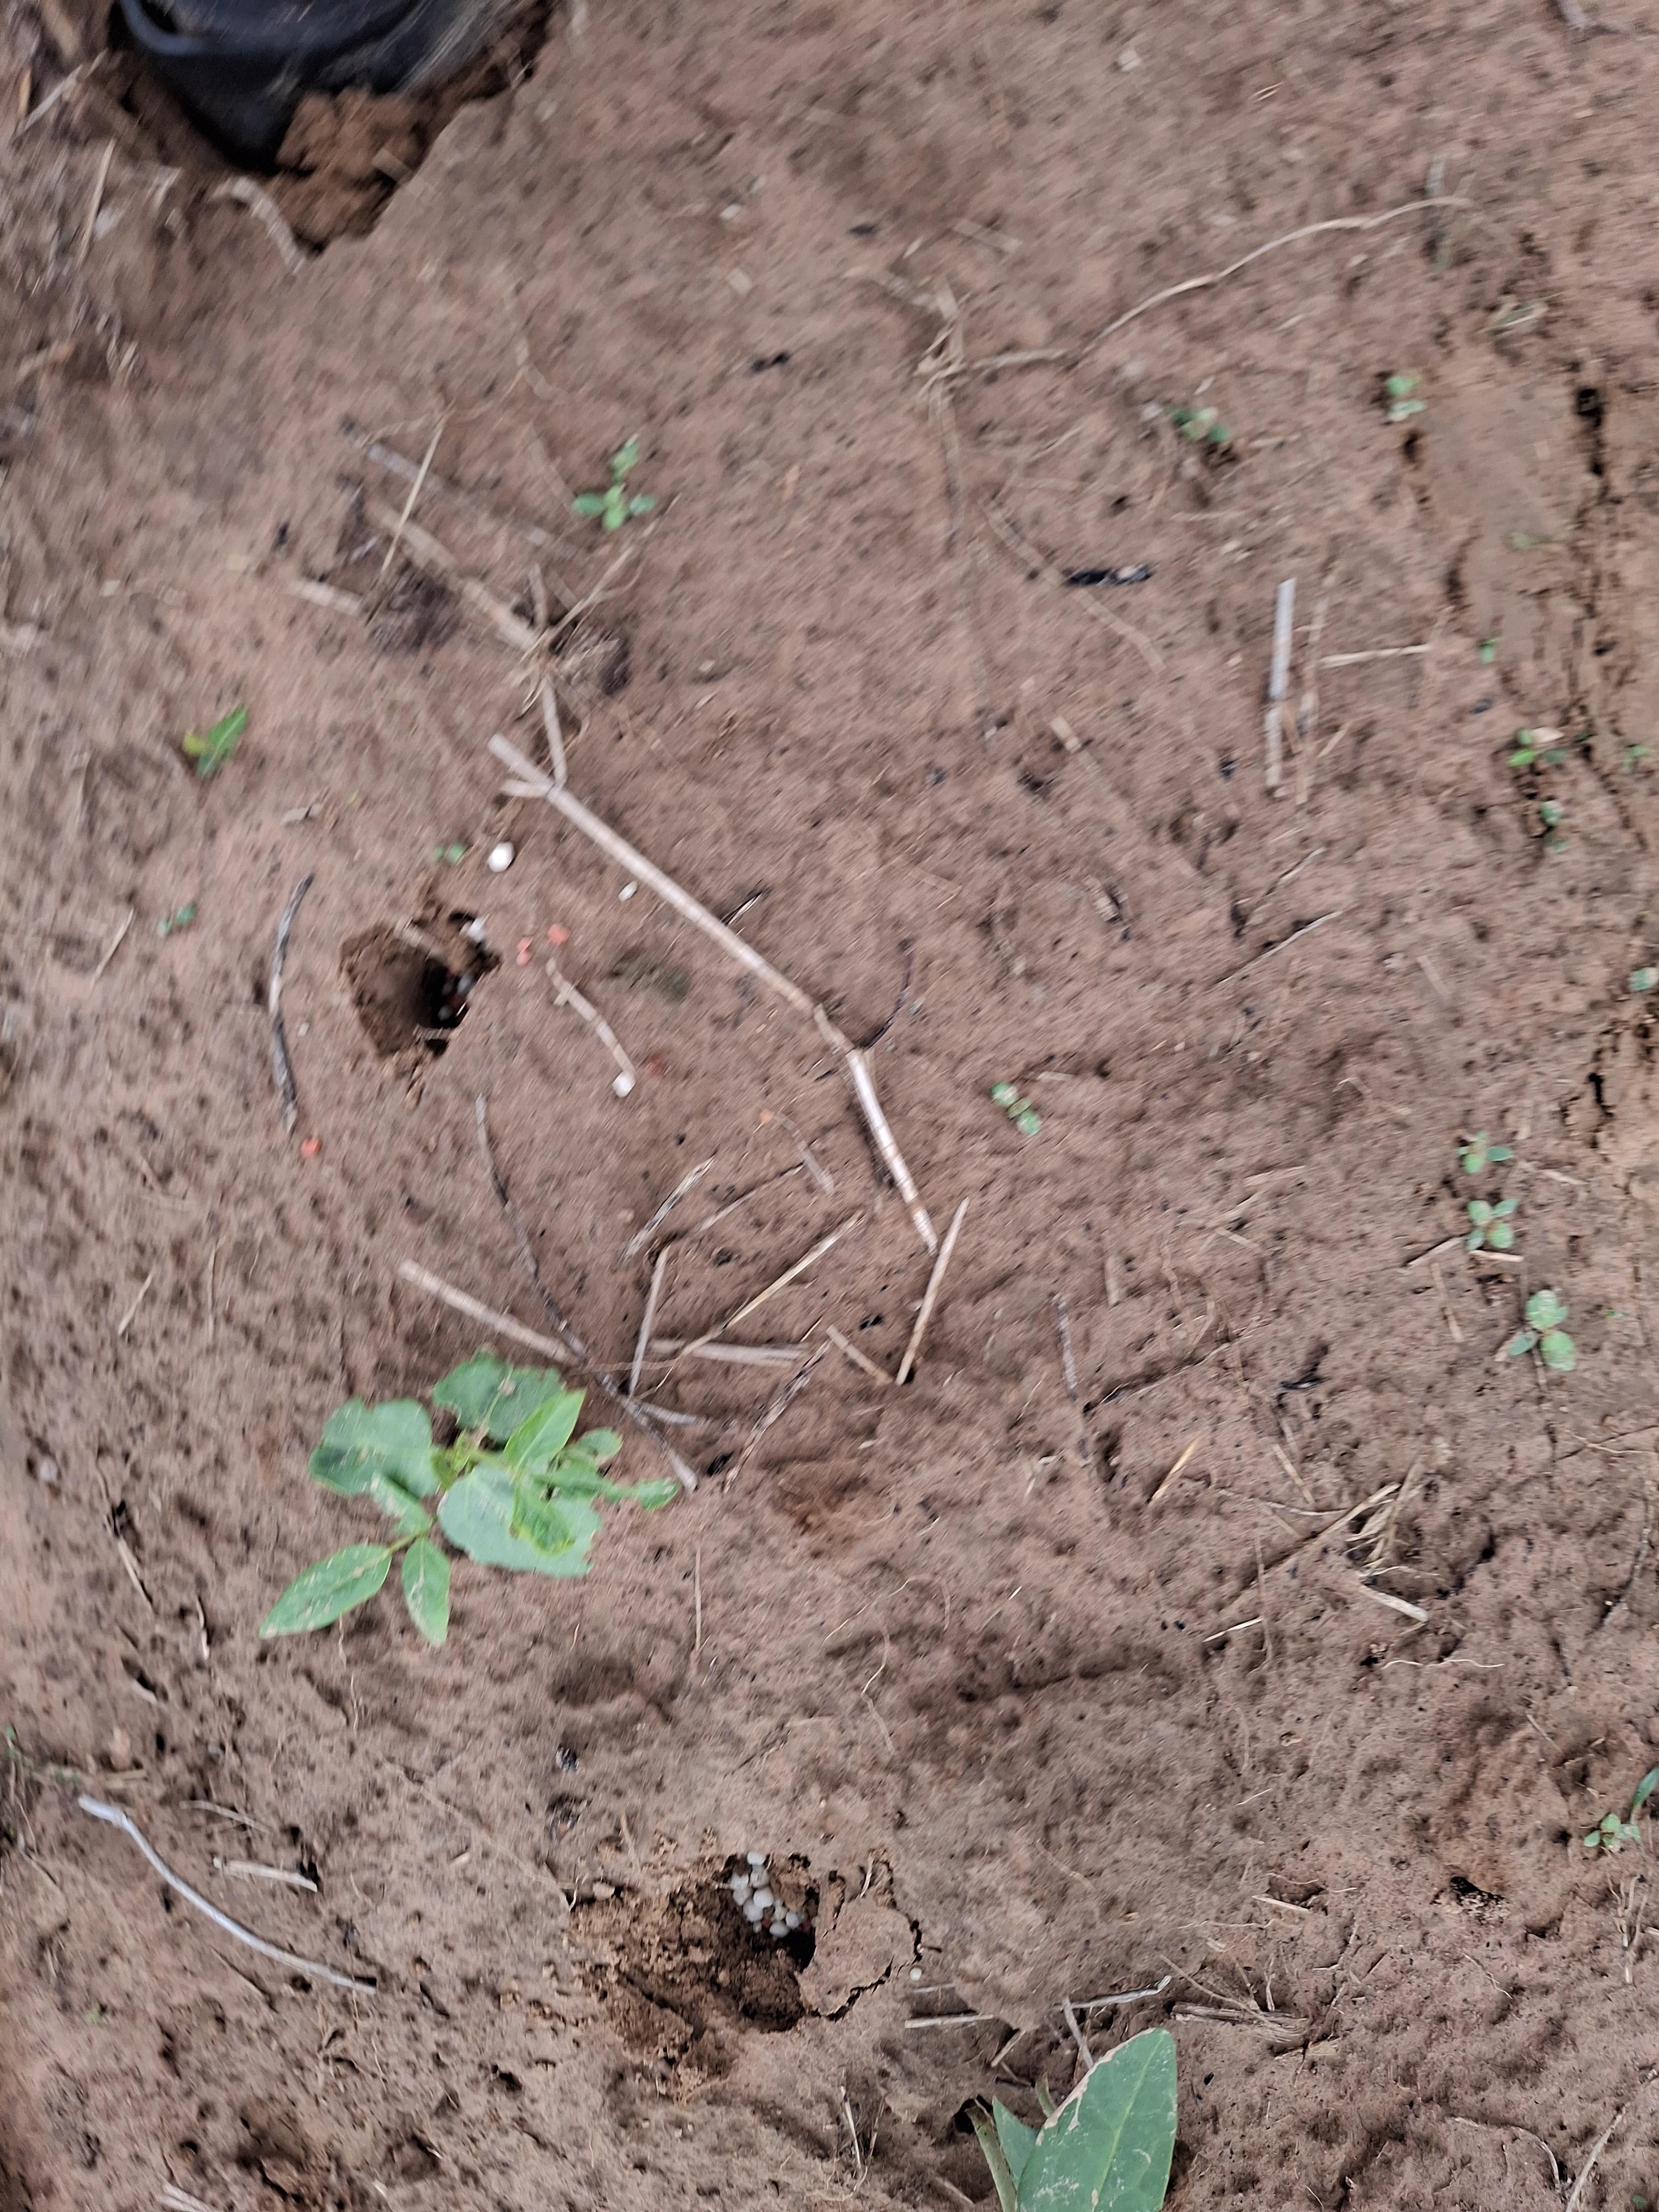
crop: cowpea
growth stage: emergence
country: Nigeria
